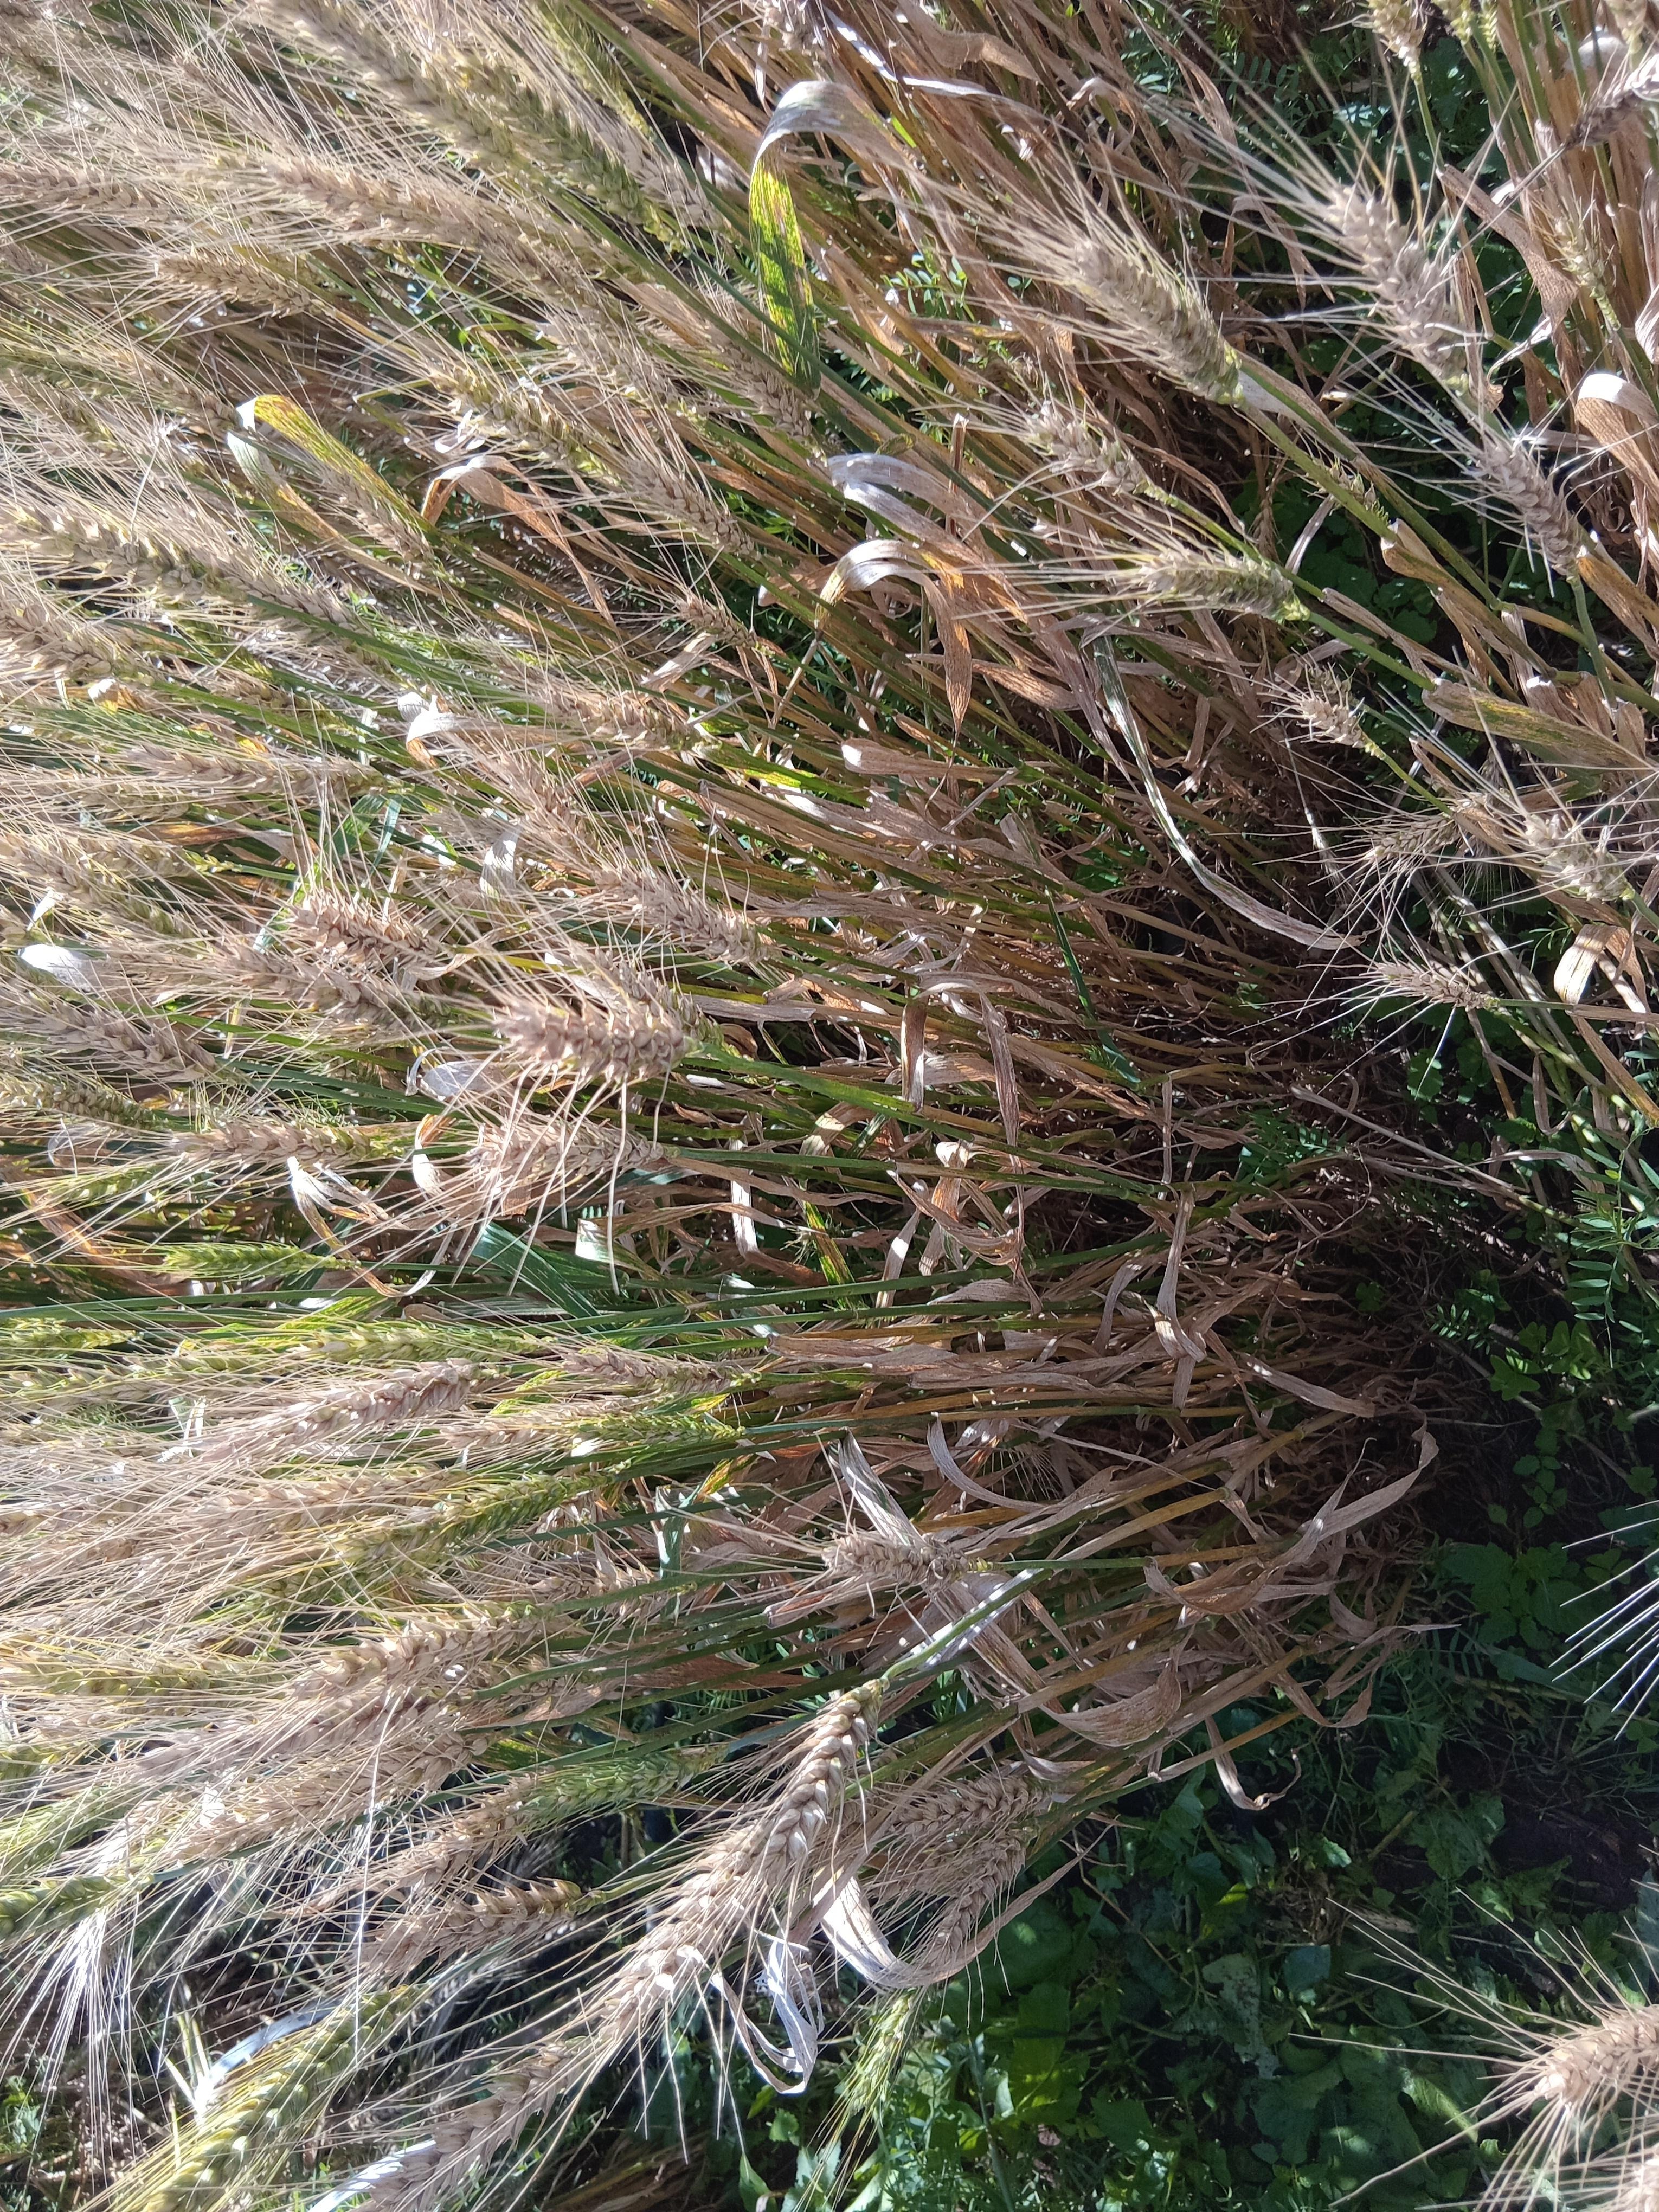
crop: wheat
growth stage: maturity
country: Kenya
